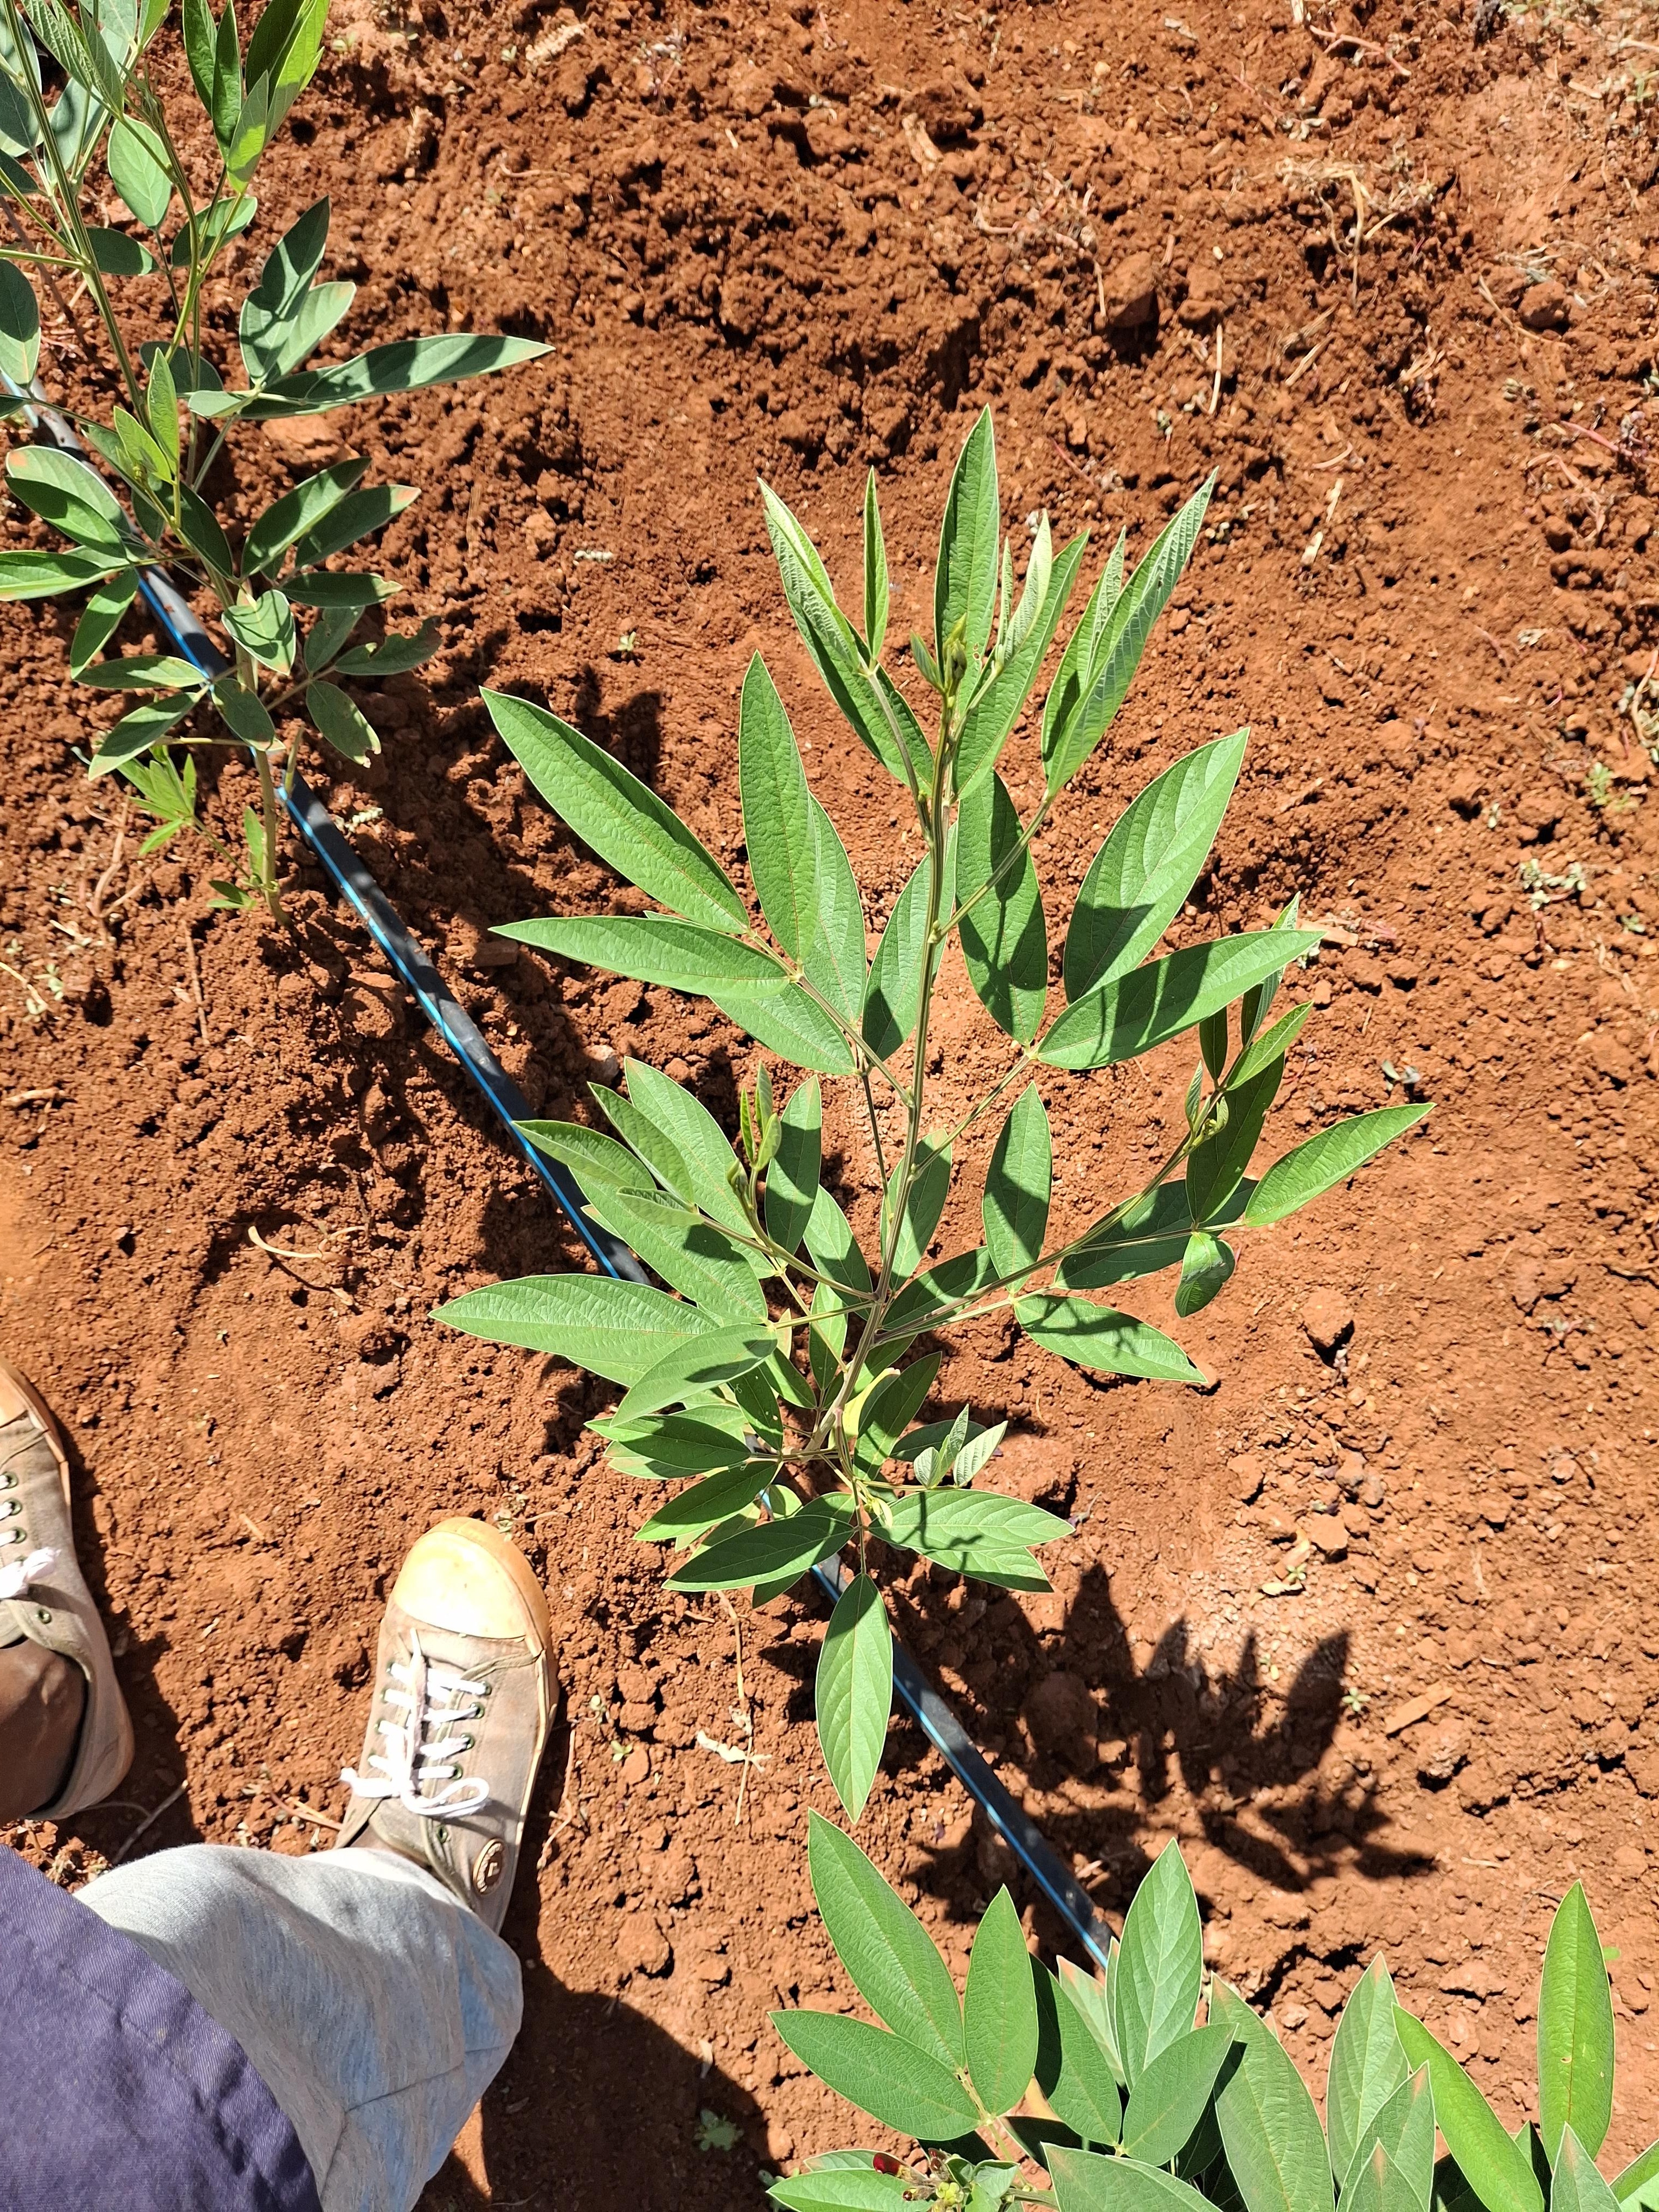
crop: pigeonpea
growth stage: flowering
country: Kenya
